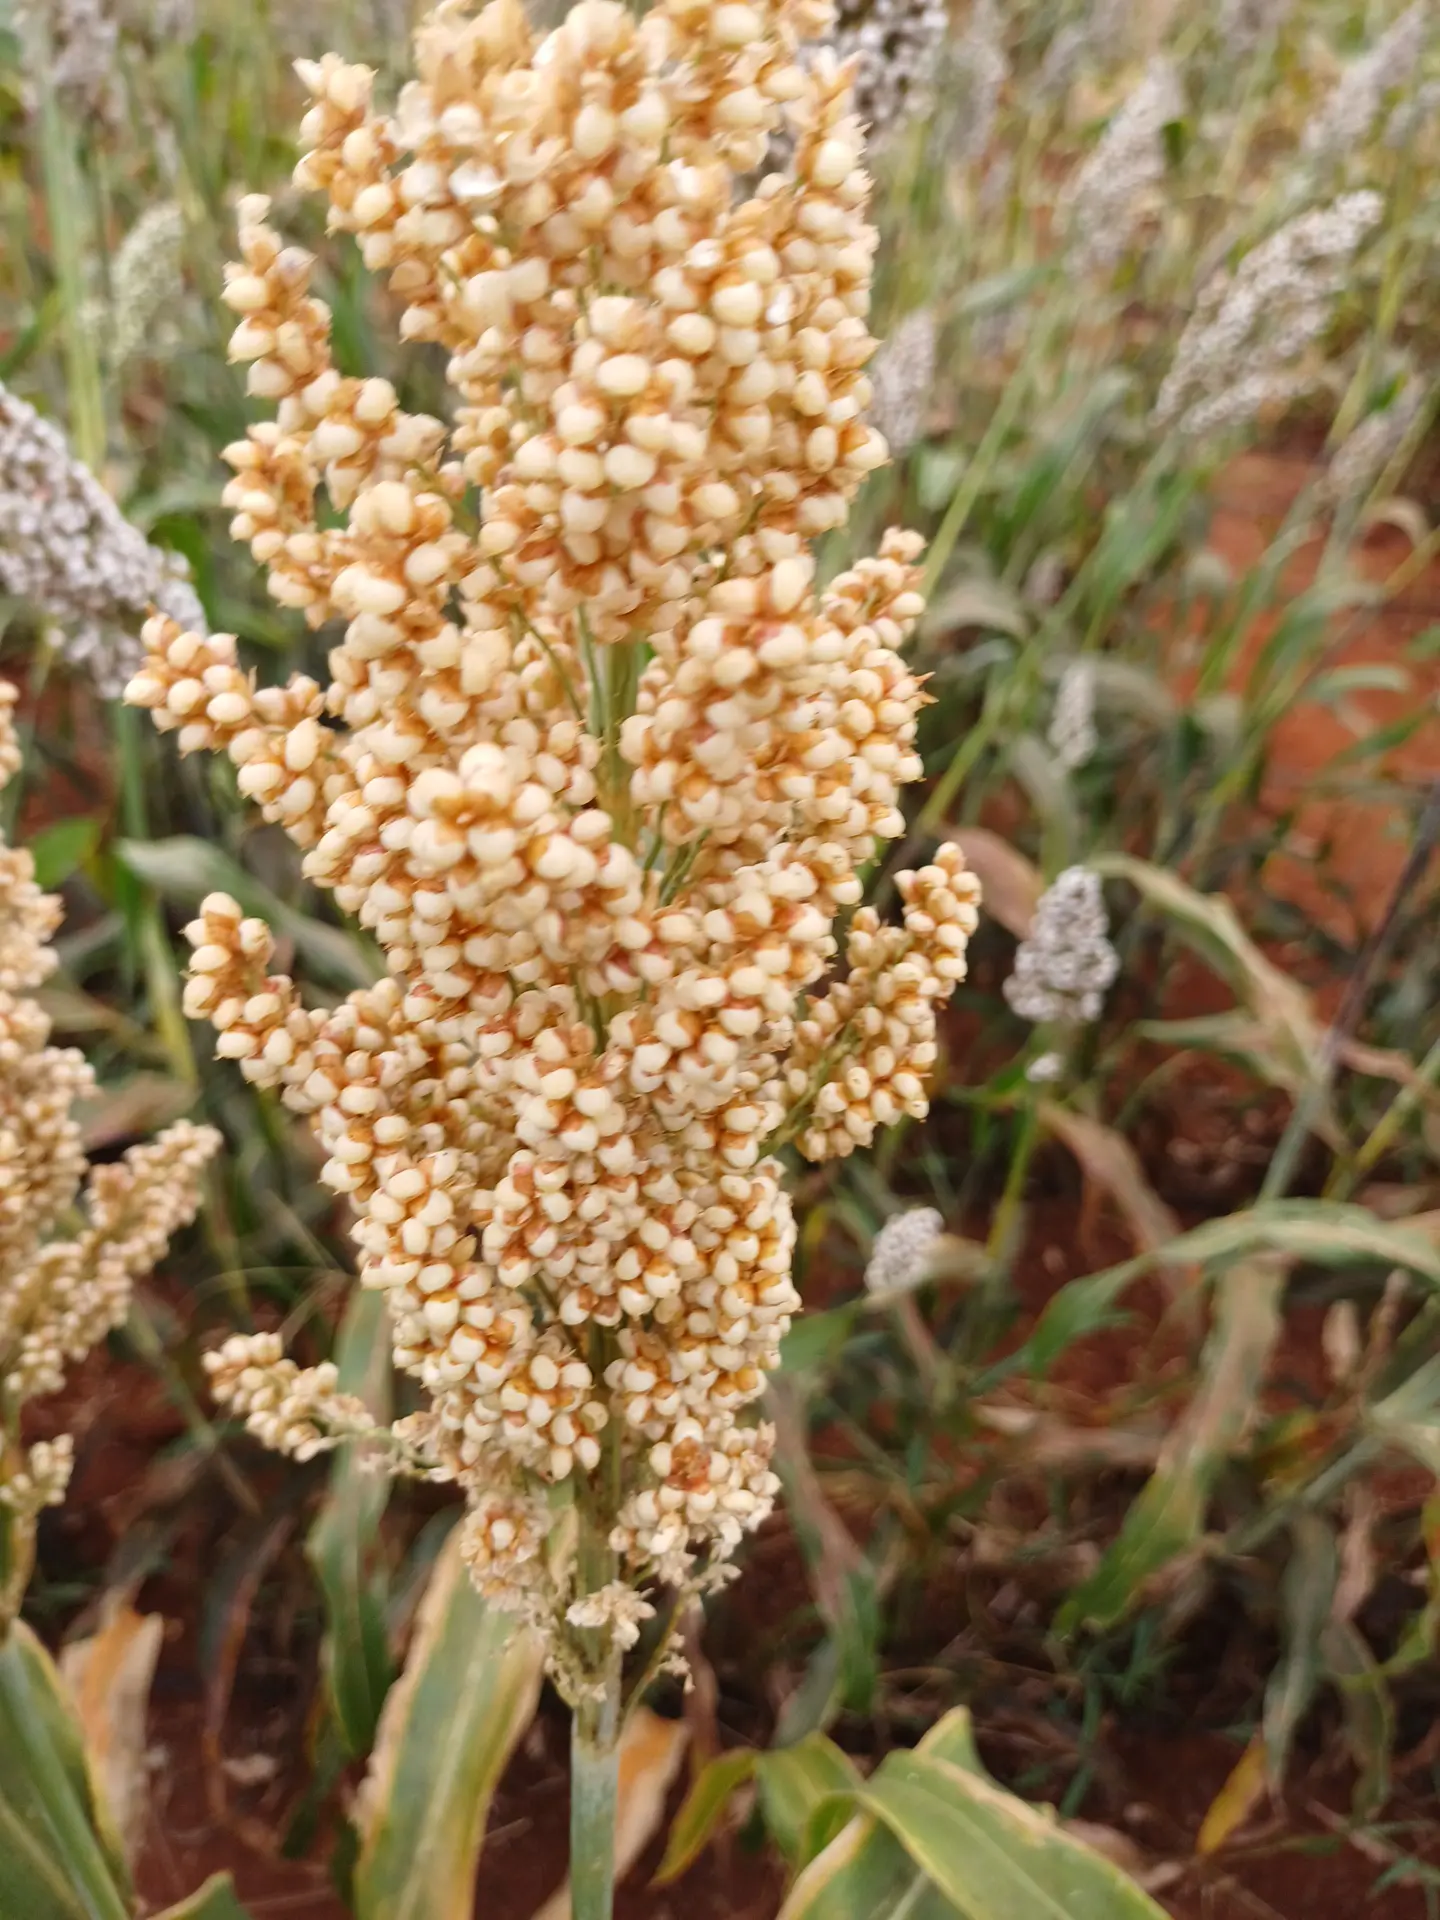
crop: sorghum
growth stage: maturity
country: Kenya
